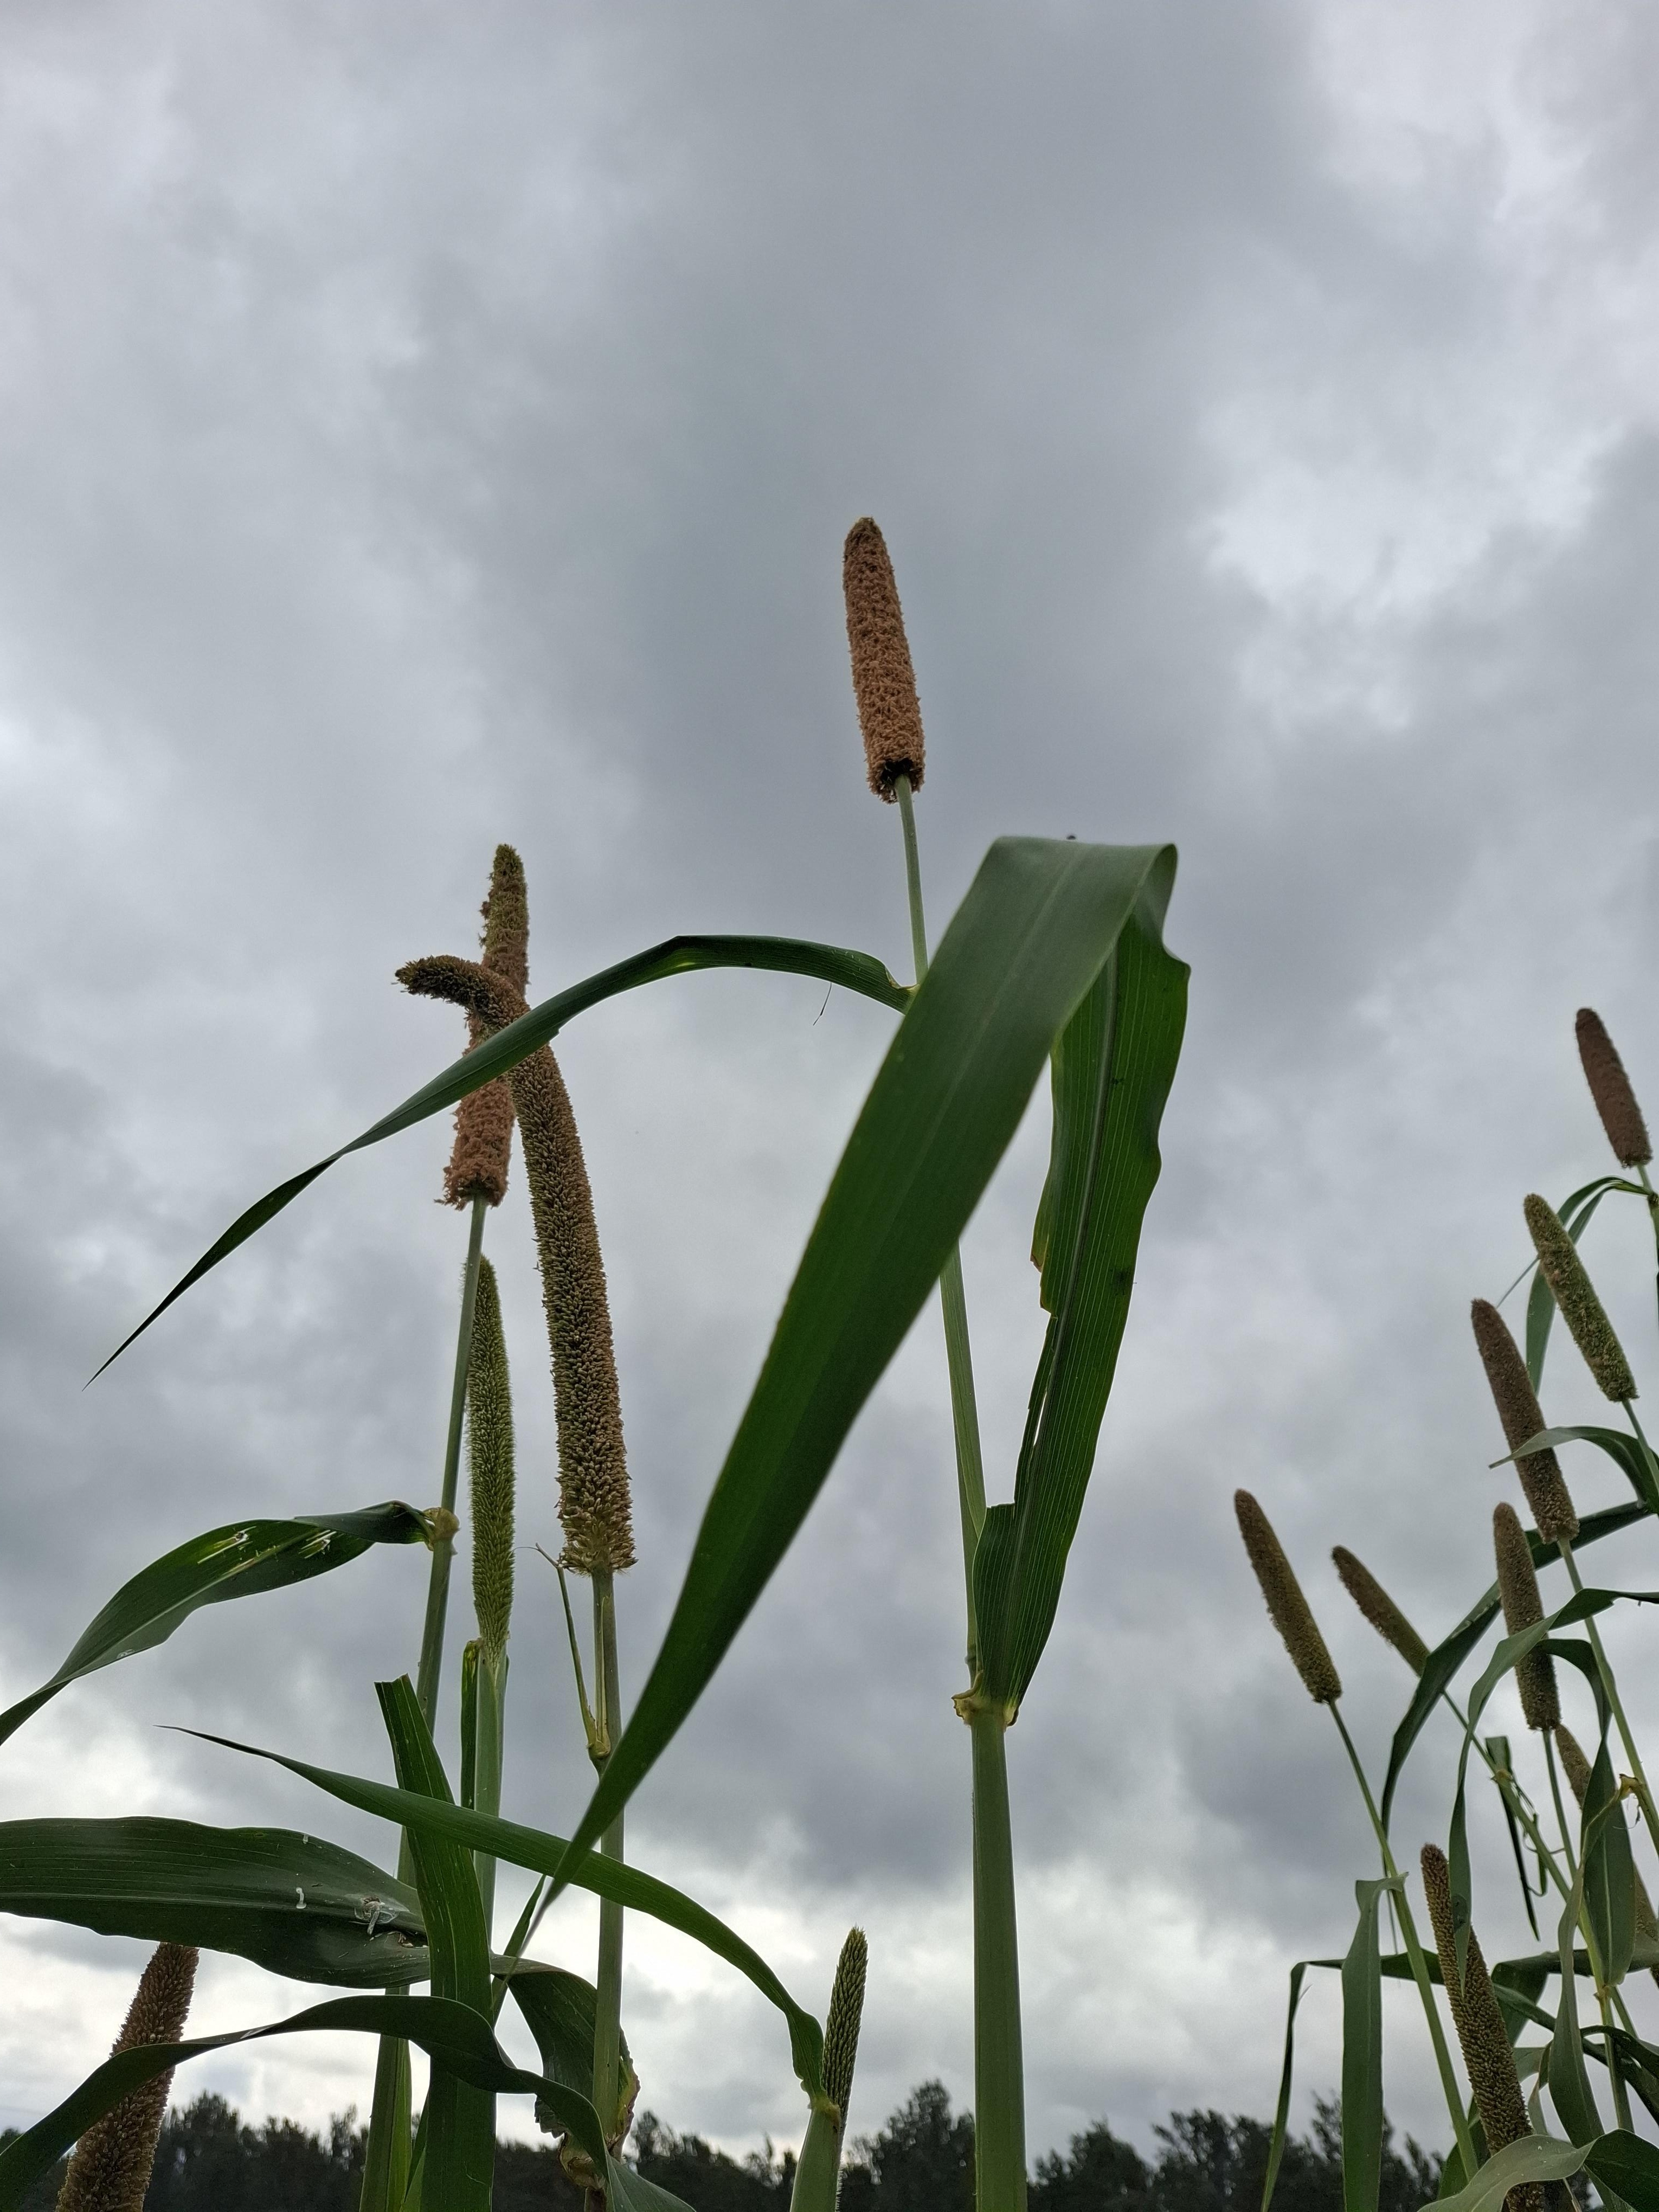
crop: pearl millet
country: Tanzania
